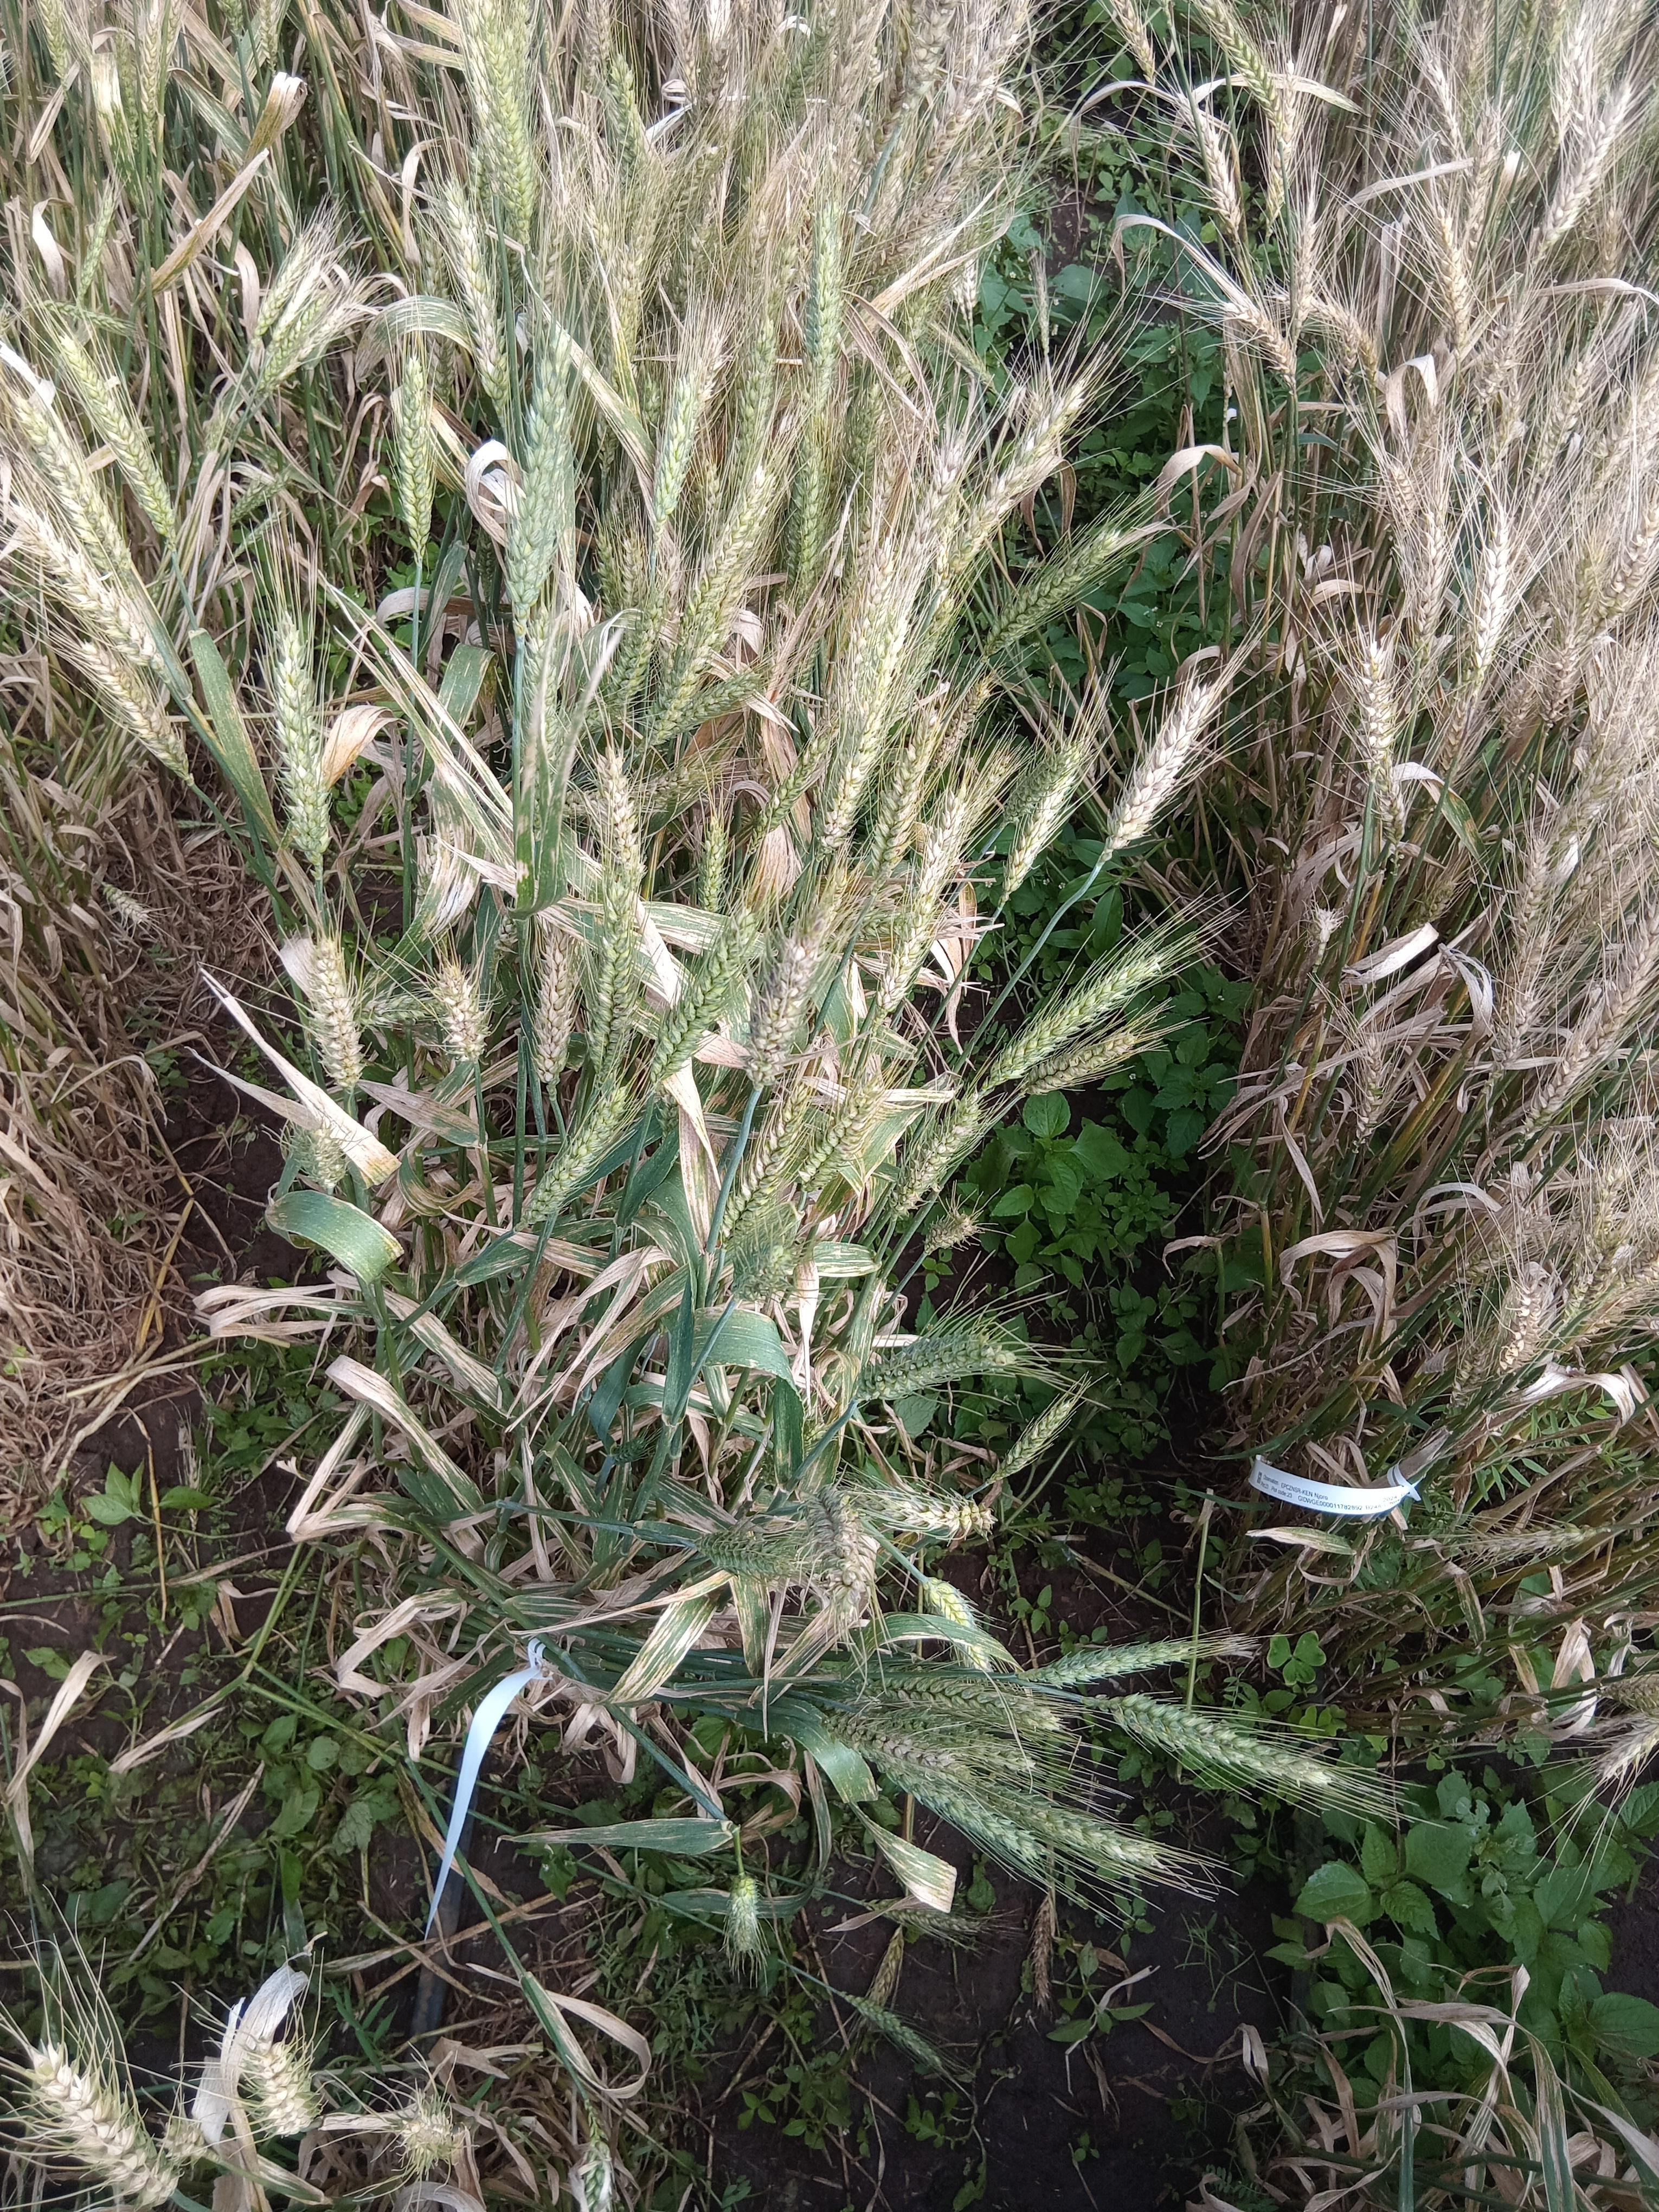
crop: wheat
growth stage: maturity
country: Kenya
